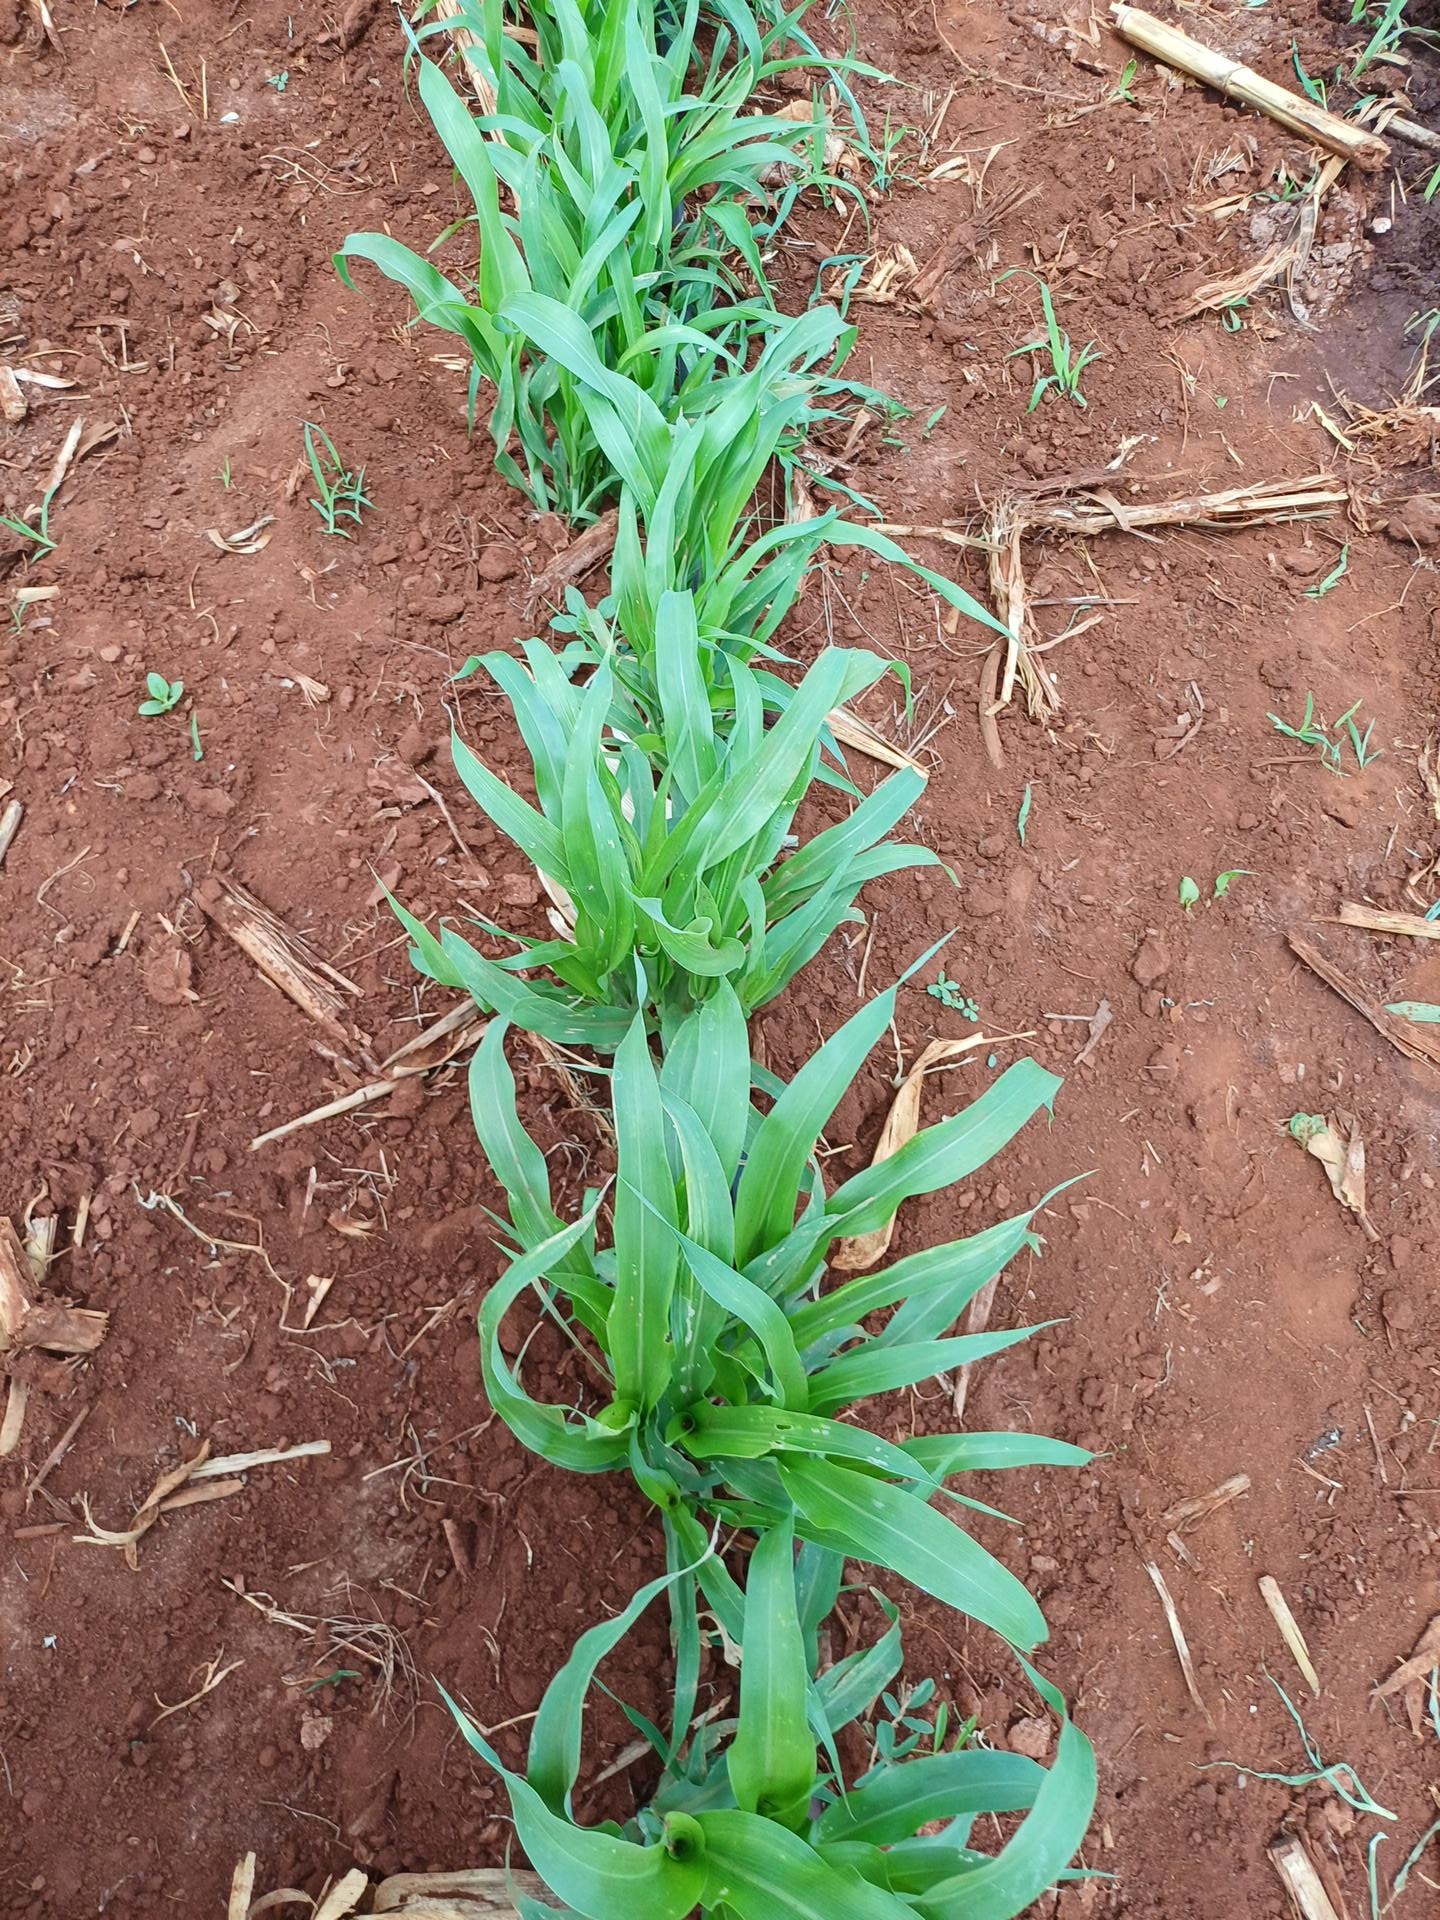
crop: sorghum
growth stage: vegetative
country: Kenya
